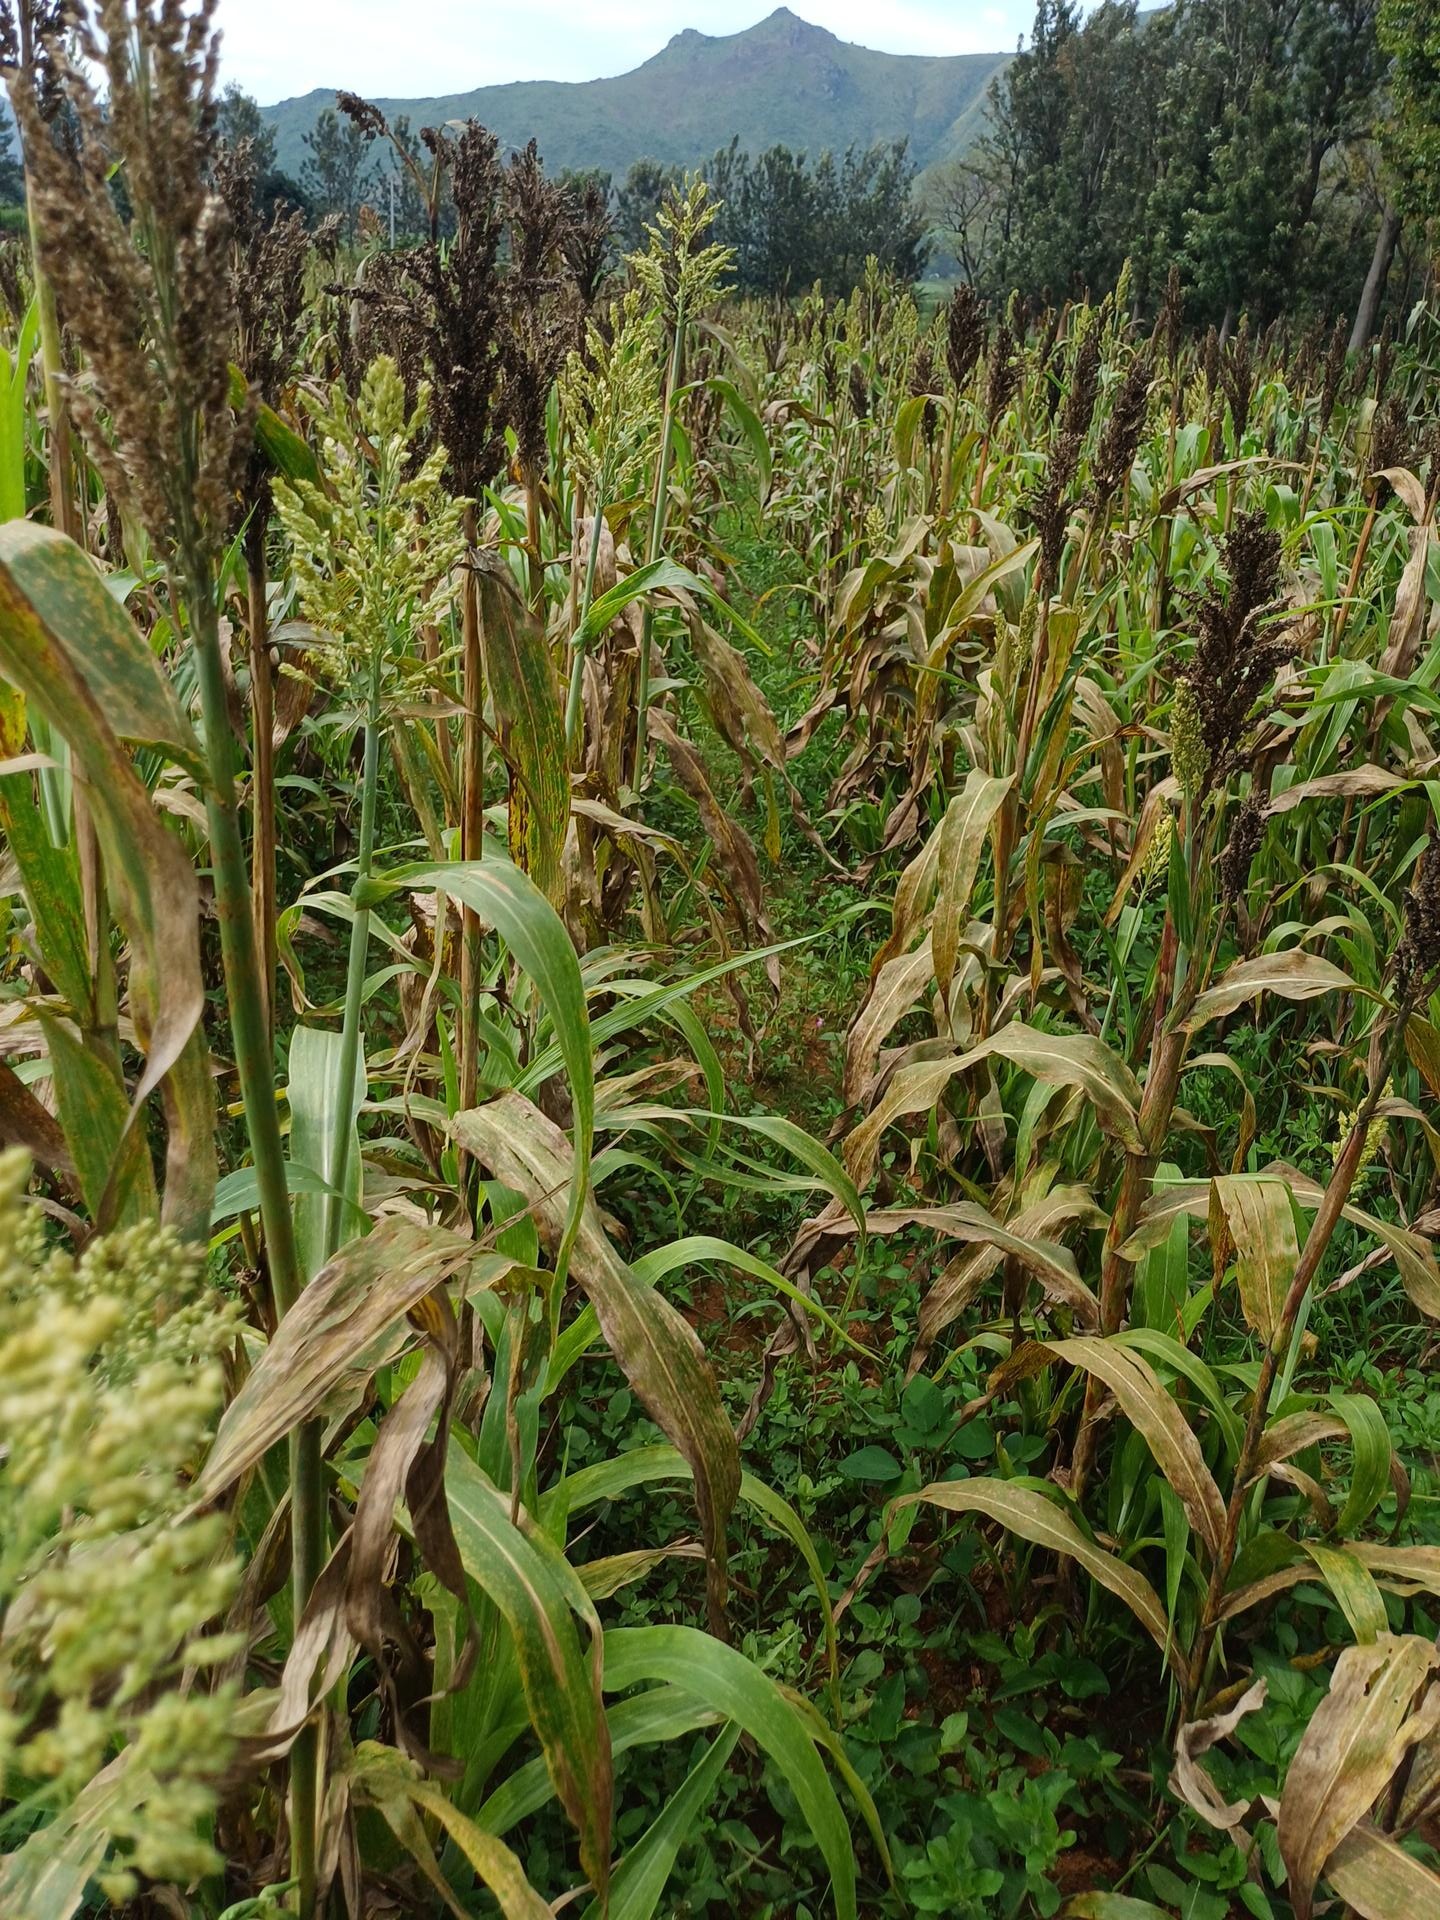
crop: sorghum
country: Kenya
